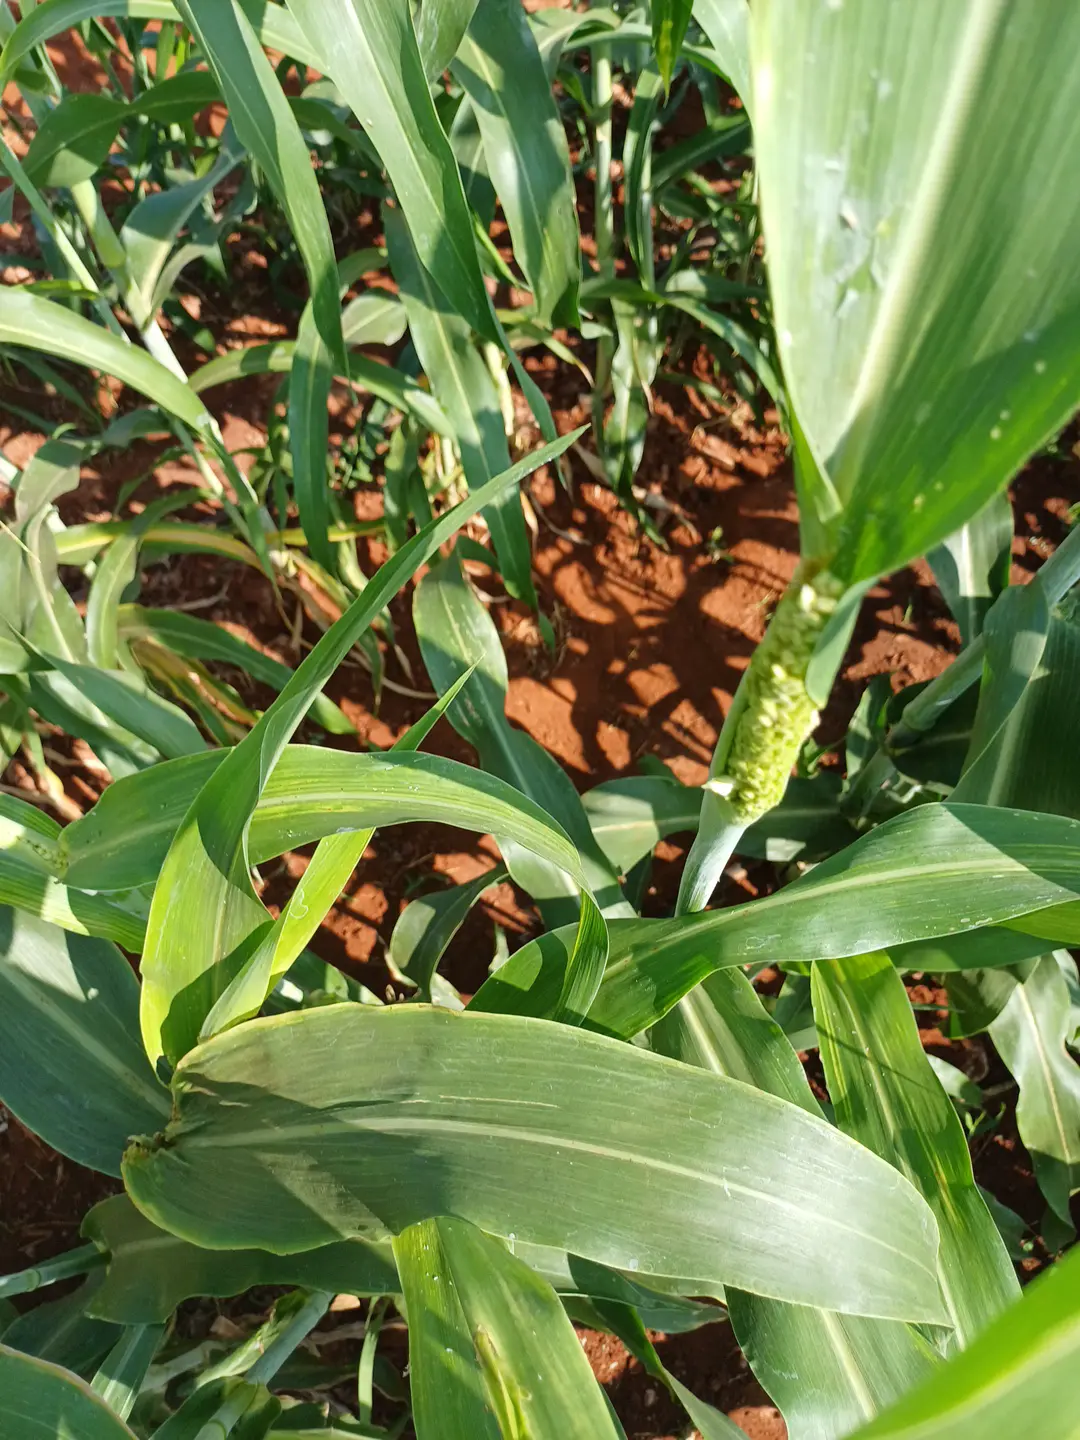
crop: sorghum
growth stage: heading tuber
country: Kenya
